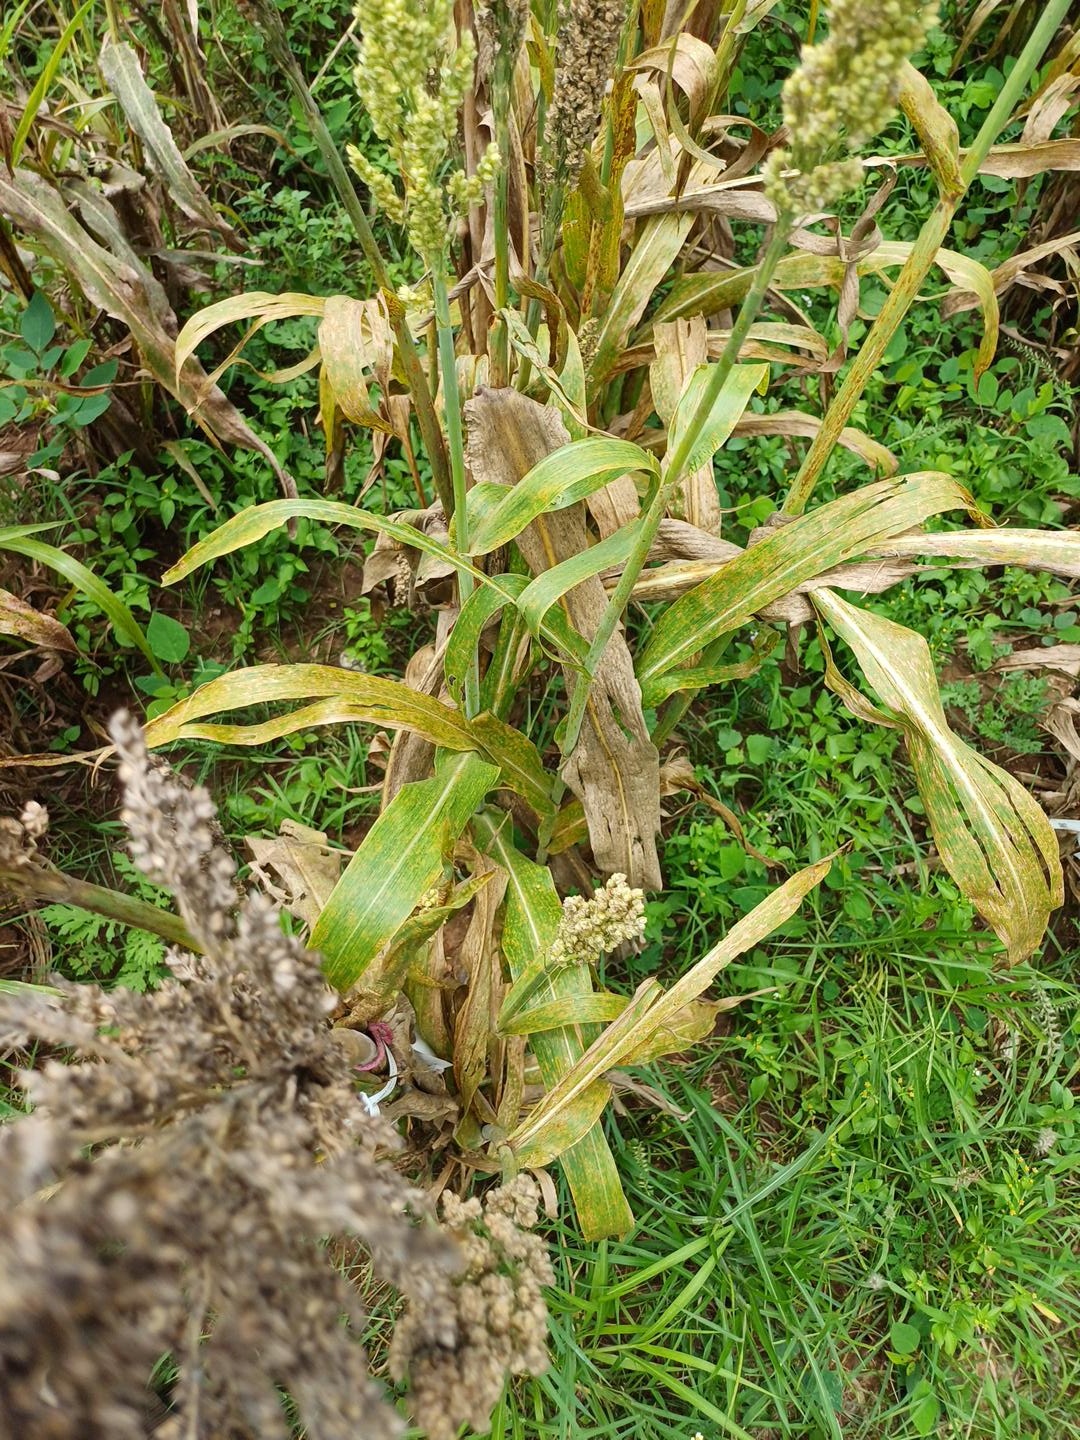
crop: sorghum
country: Kenya
